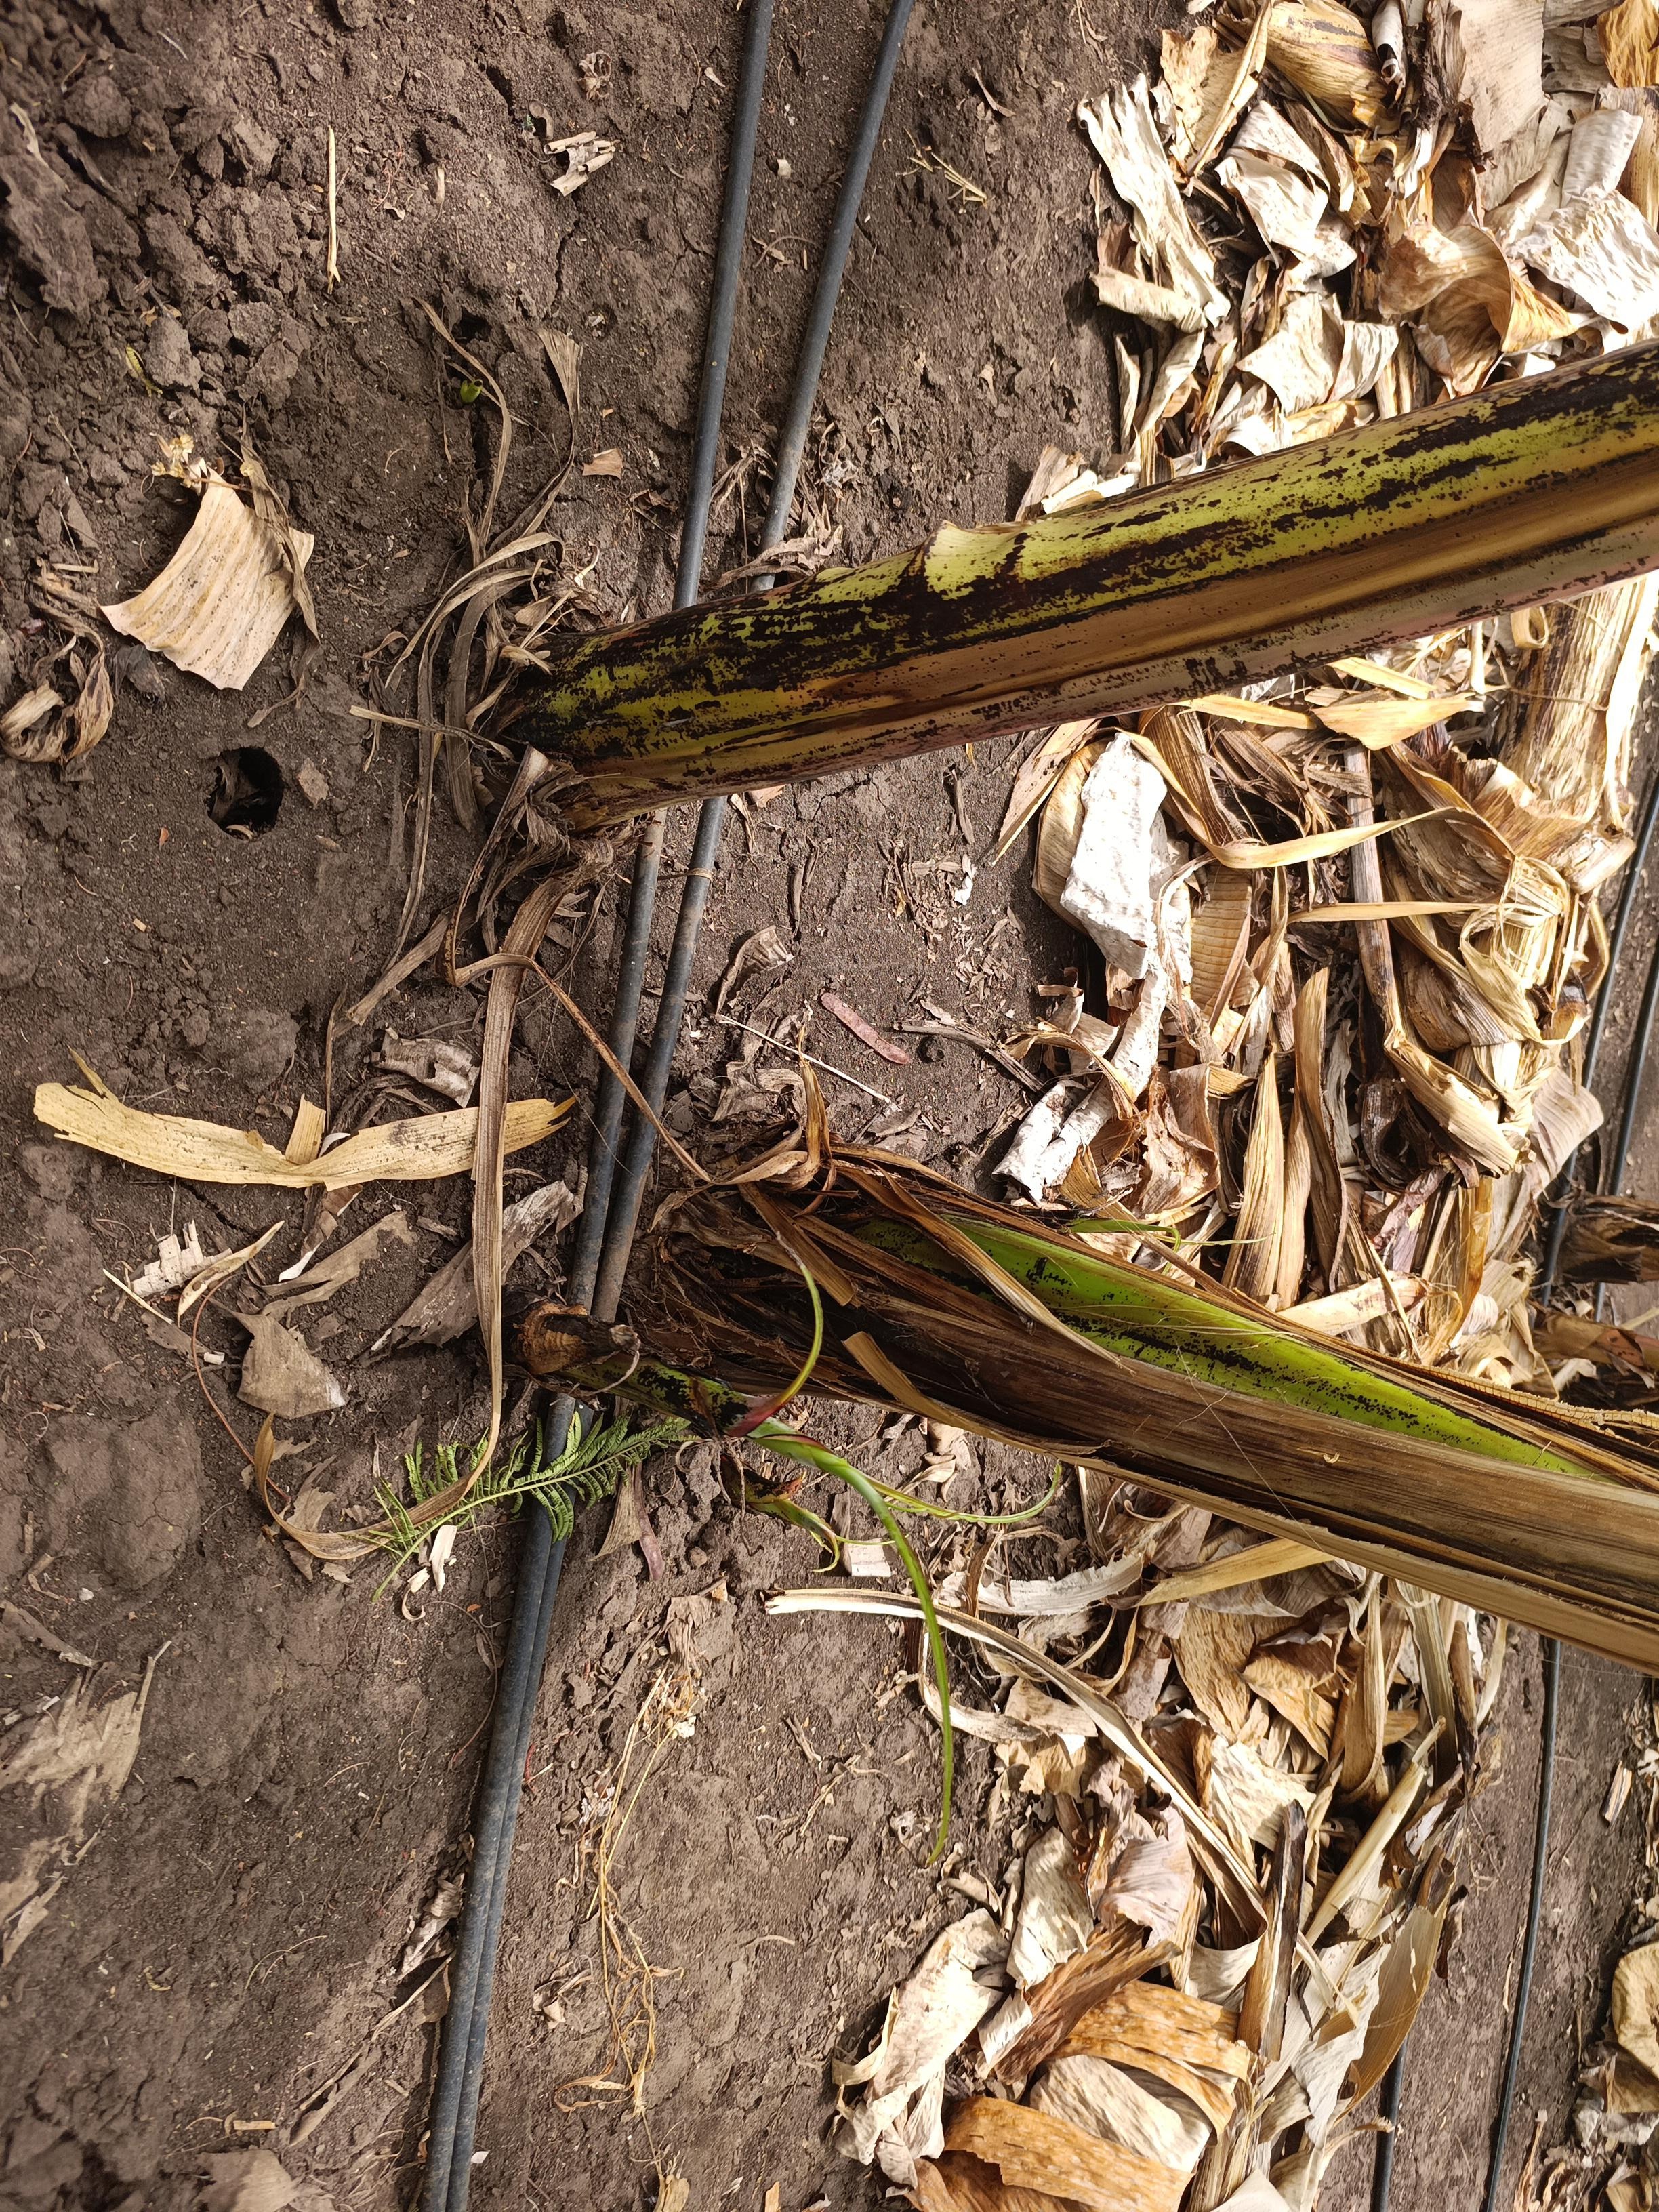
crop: banana
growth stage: emergence sucker
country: Tanzania
